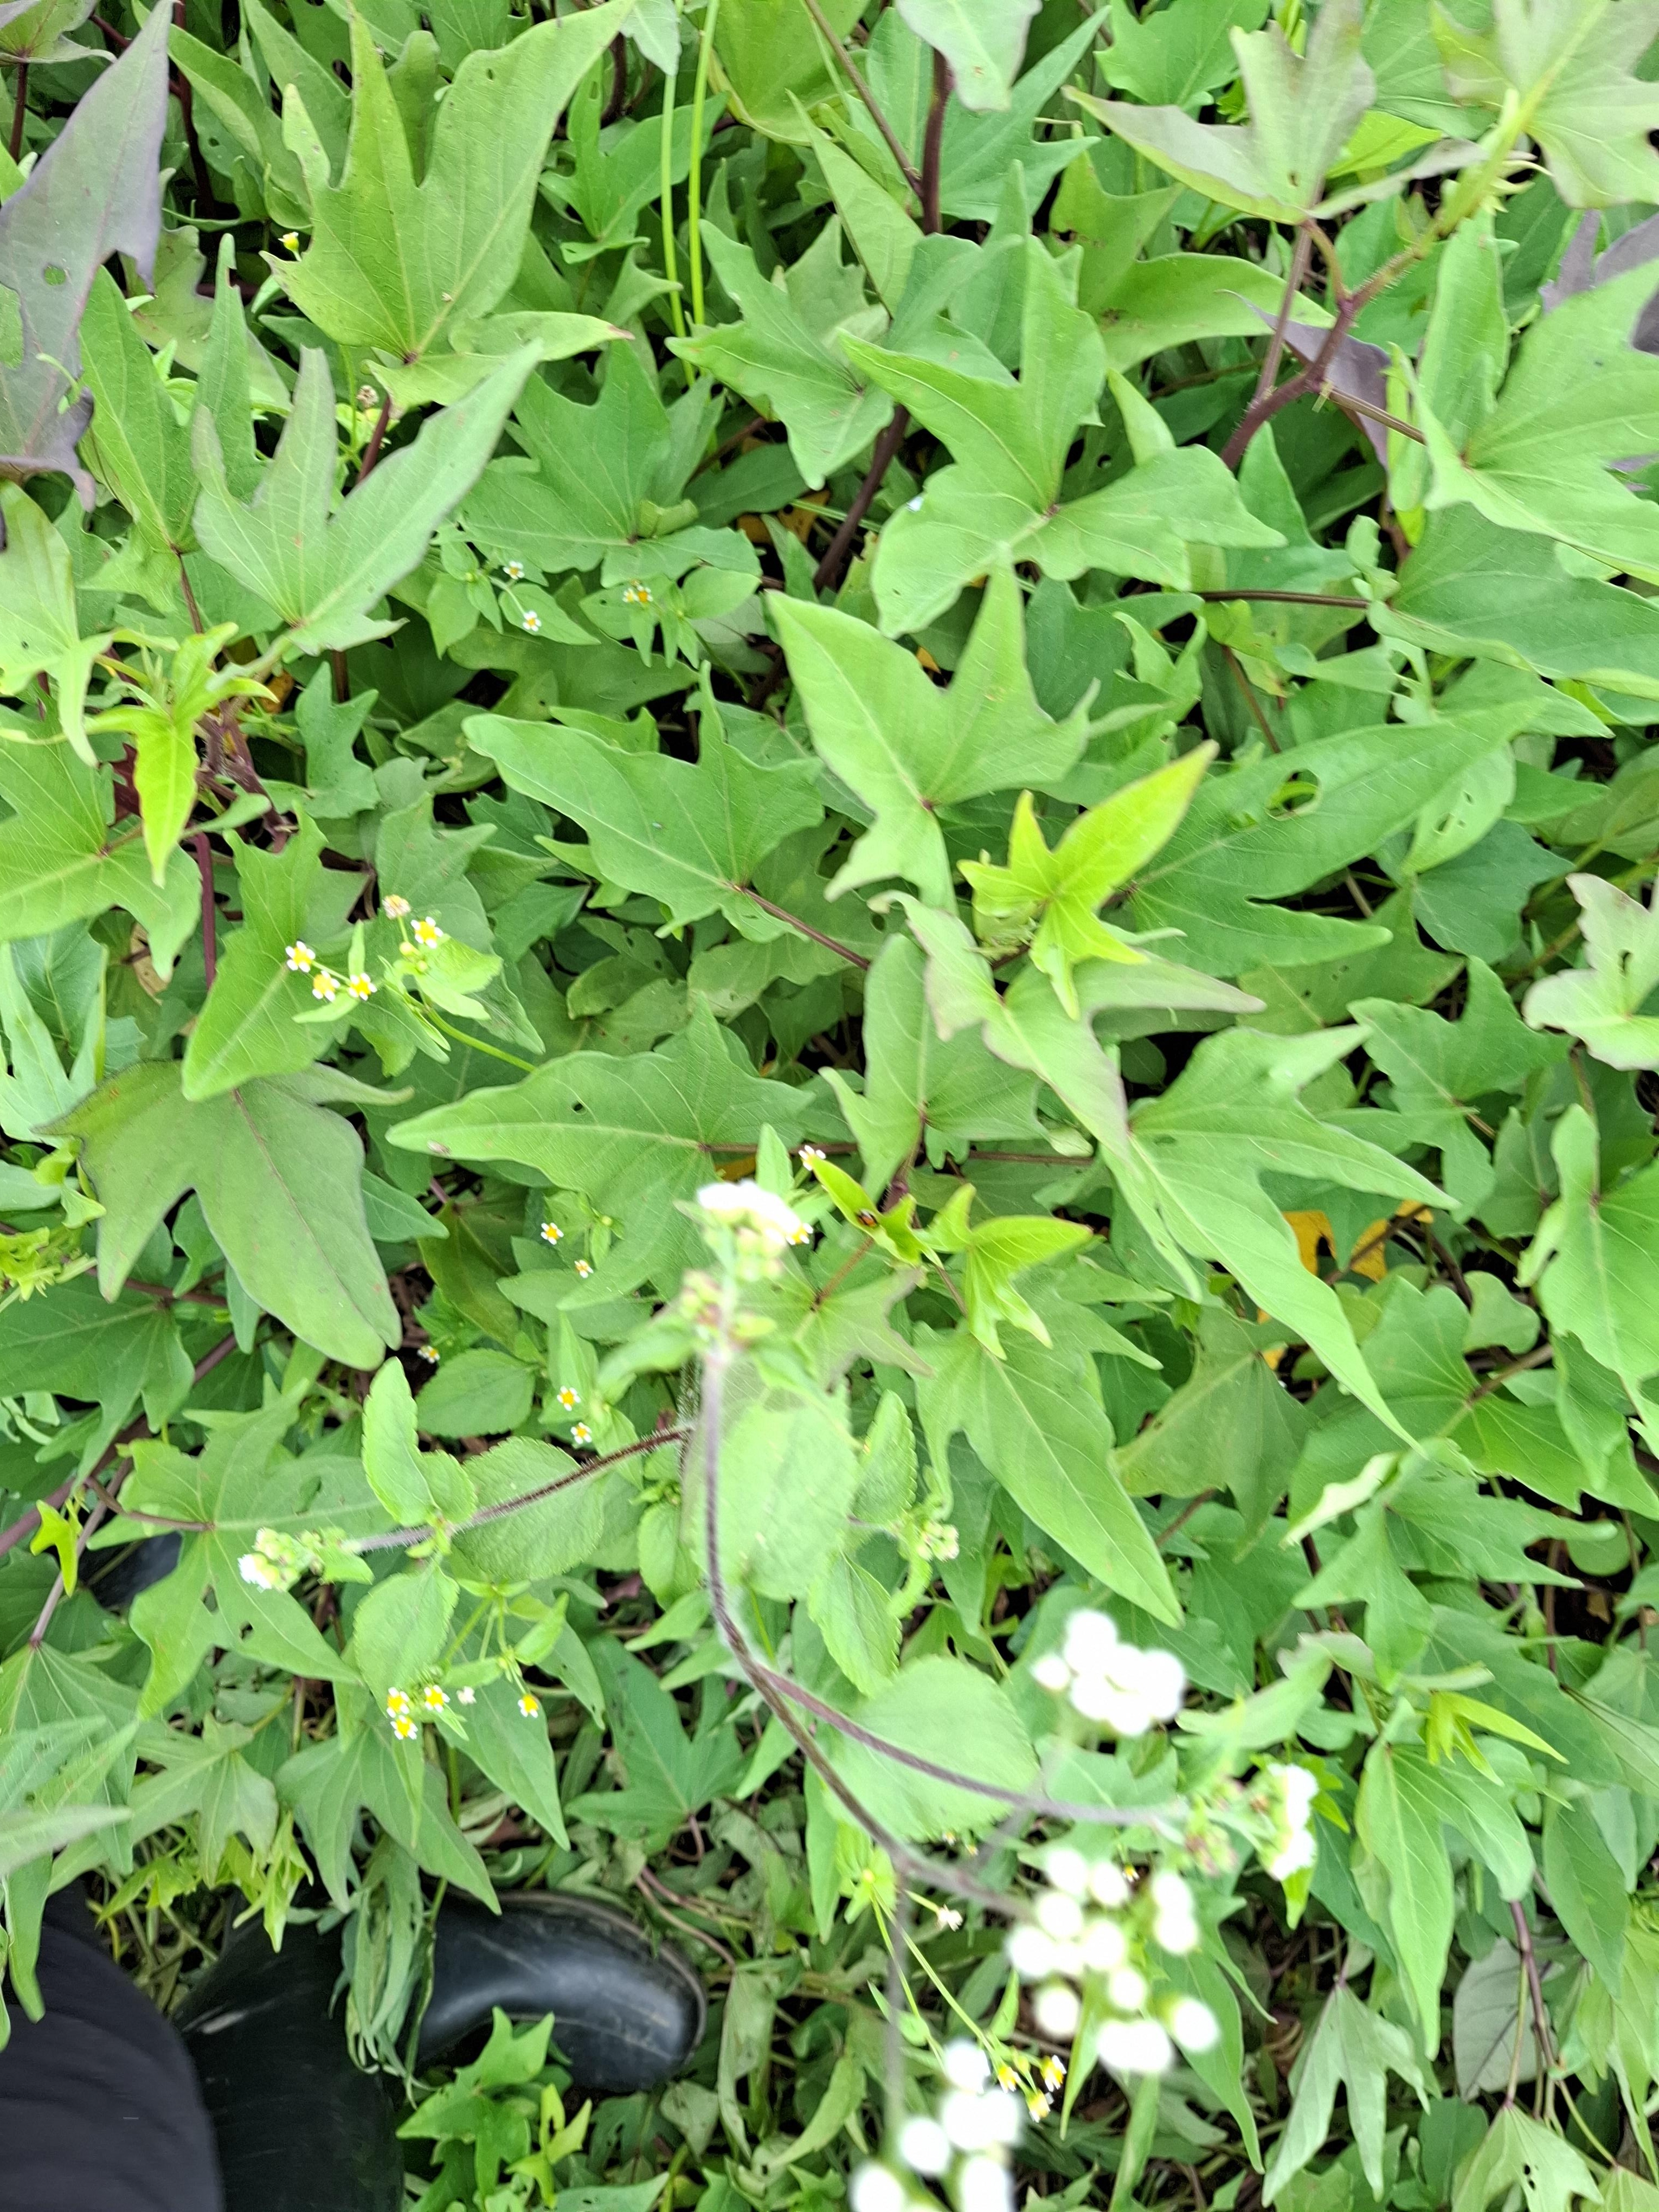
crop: pearl millet
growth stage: heading tuber
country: Tanzania
